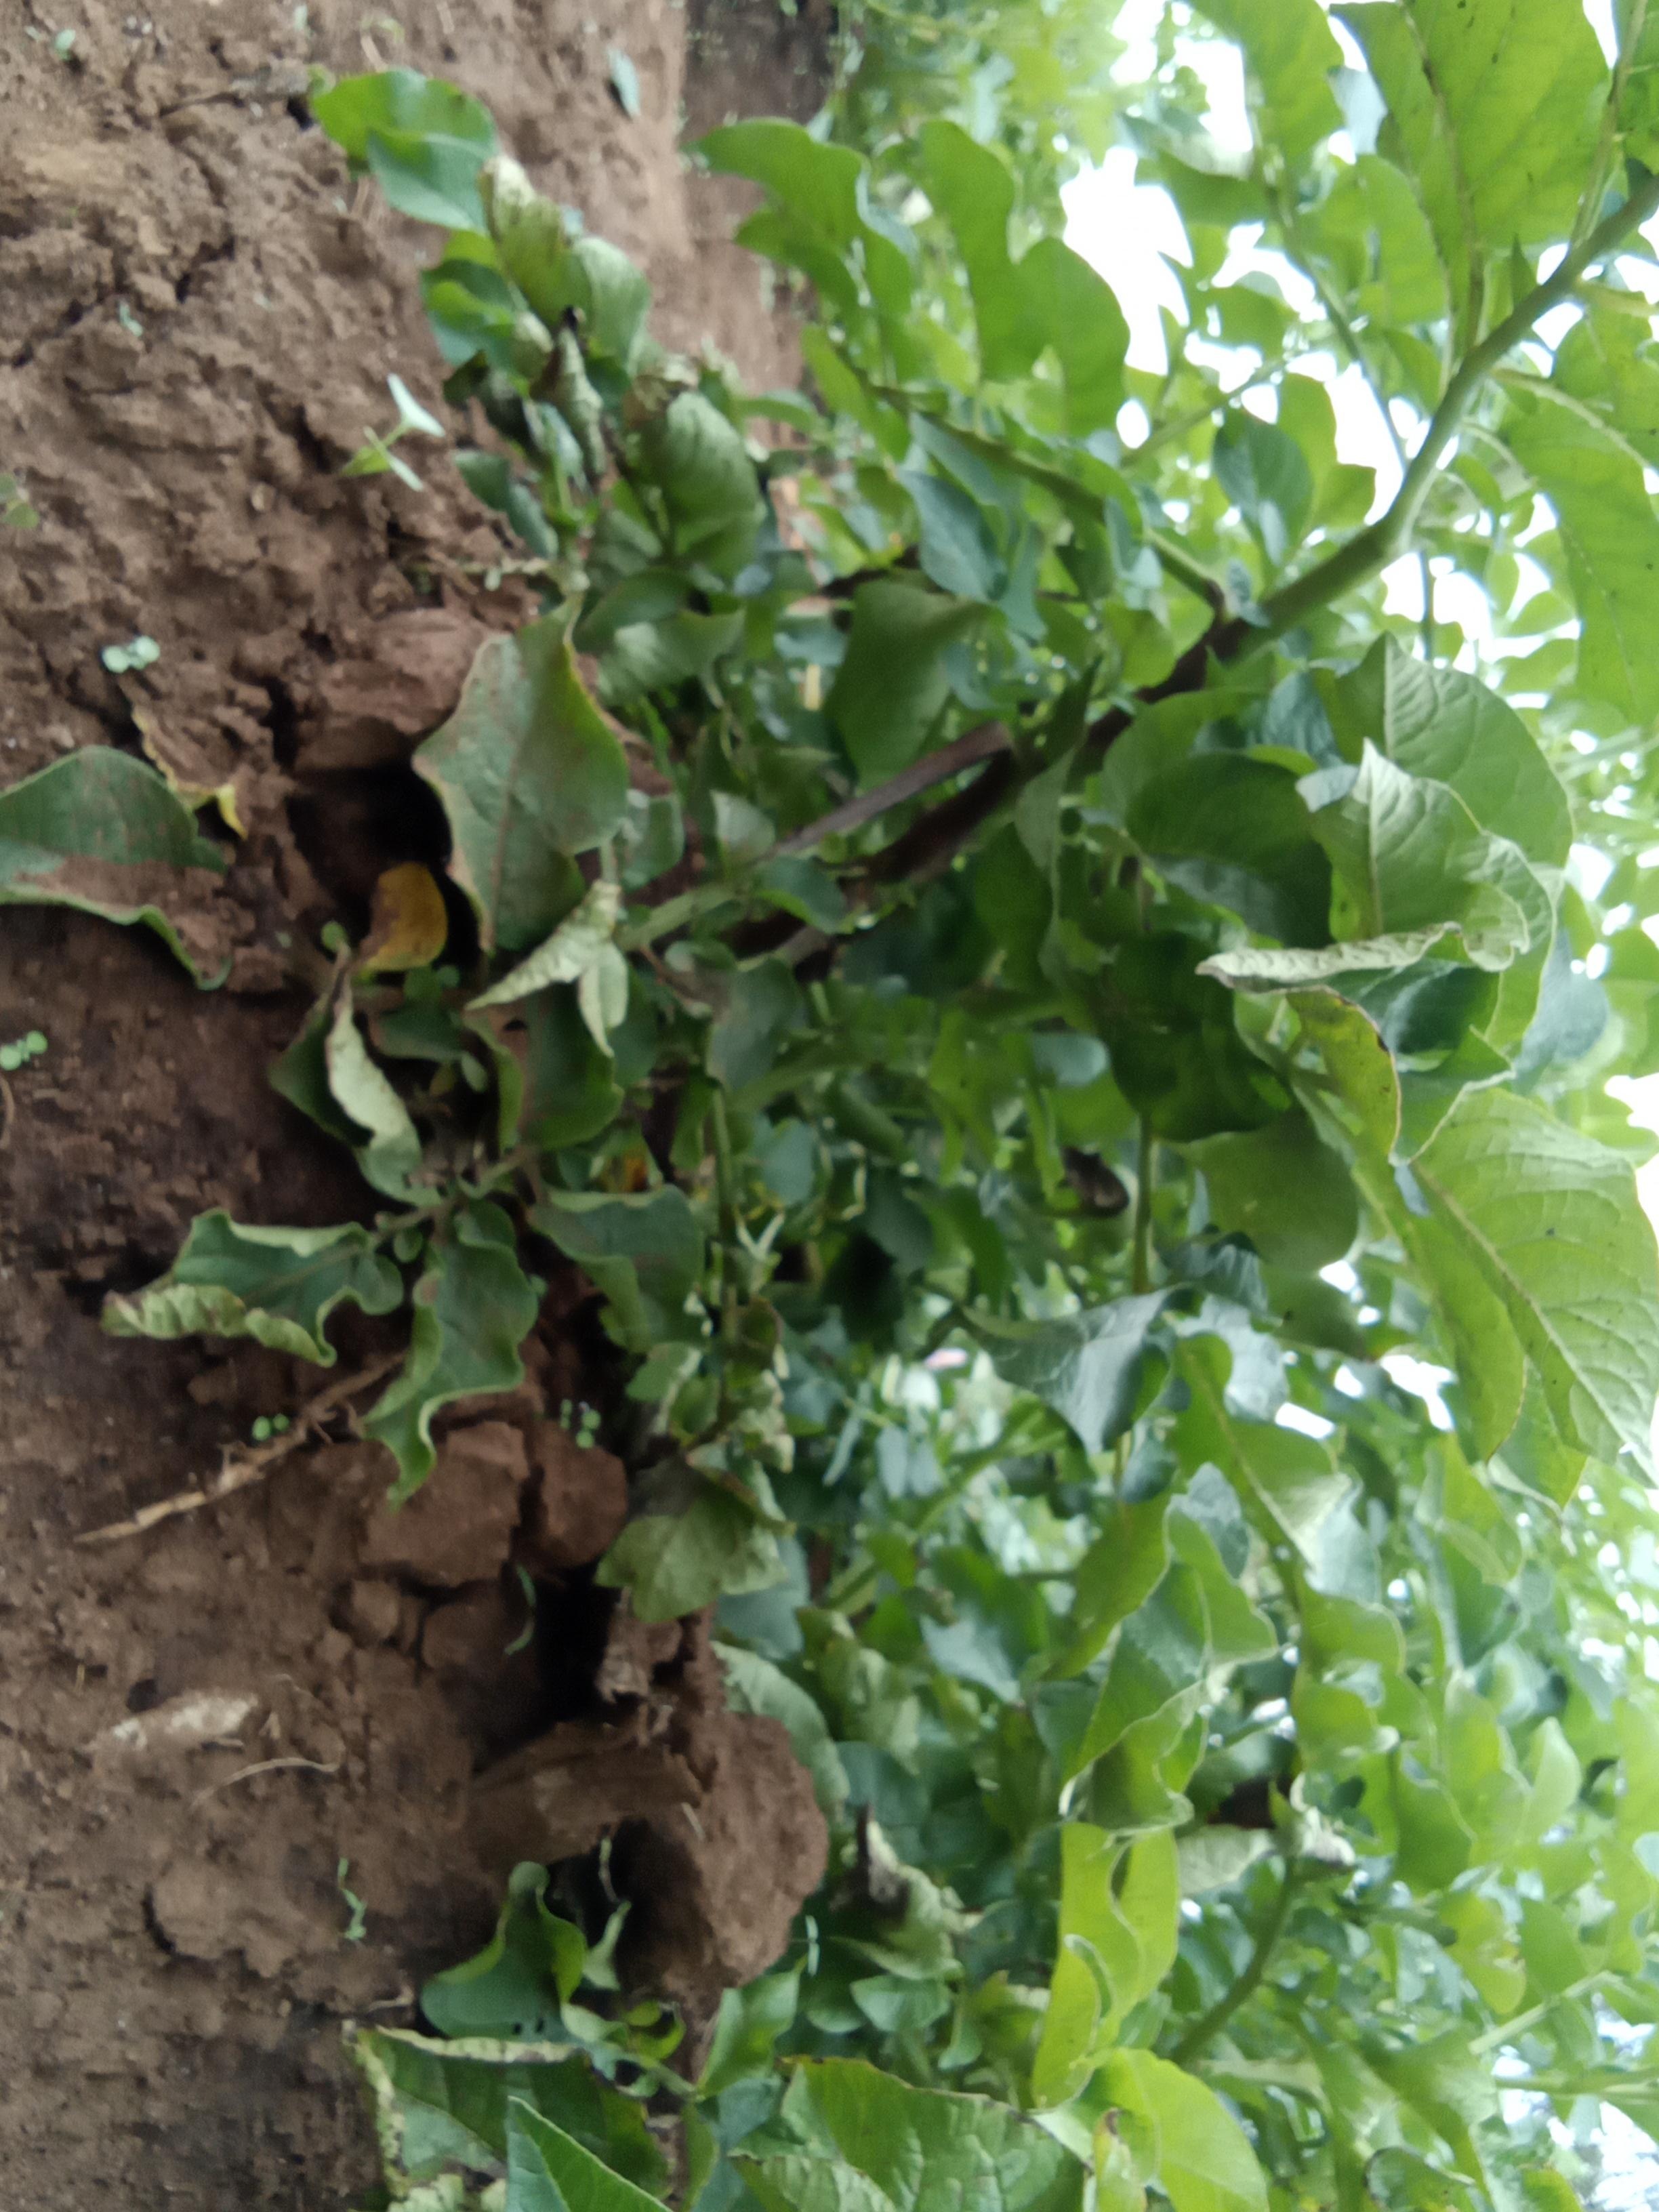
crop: potato
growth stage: flowering
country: Kenya
